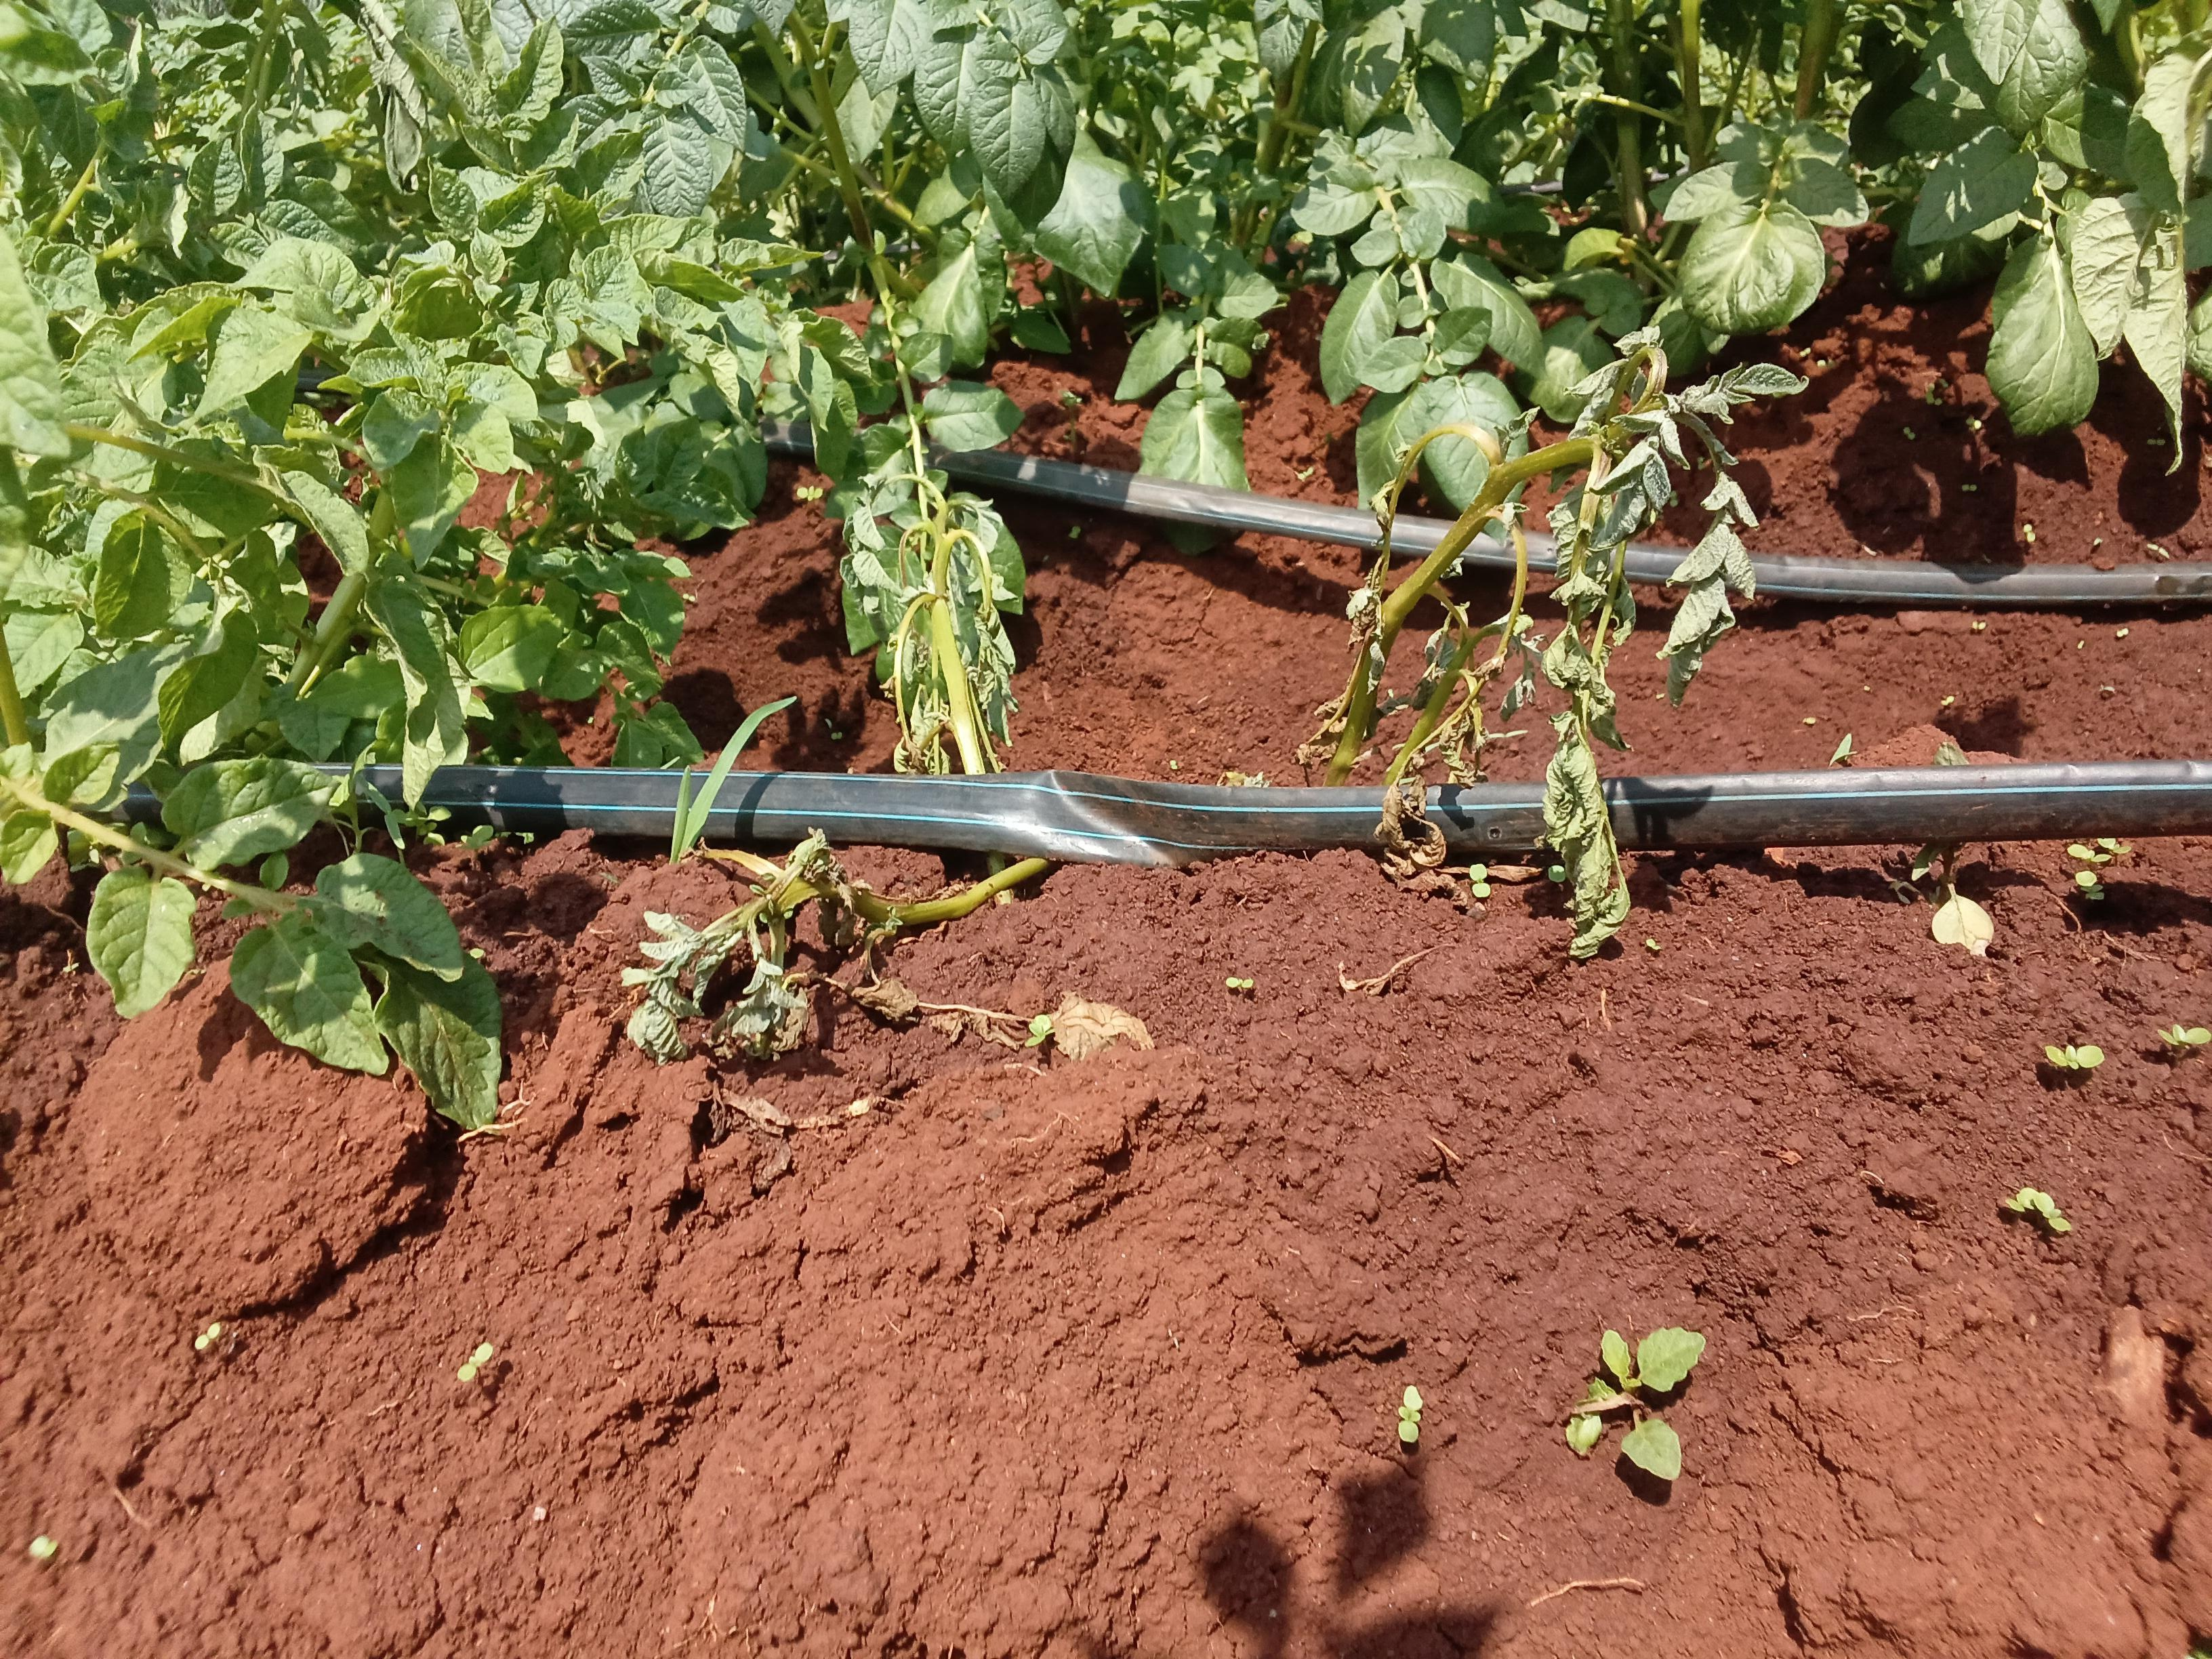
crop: potato
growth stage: vegetative
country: Kenya
